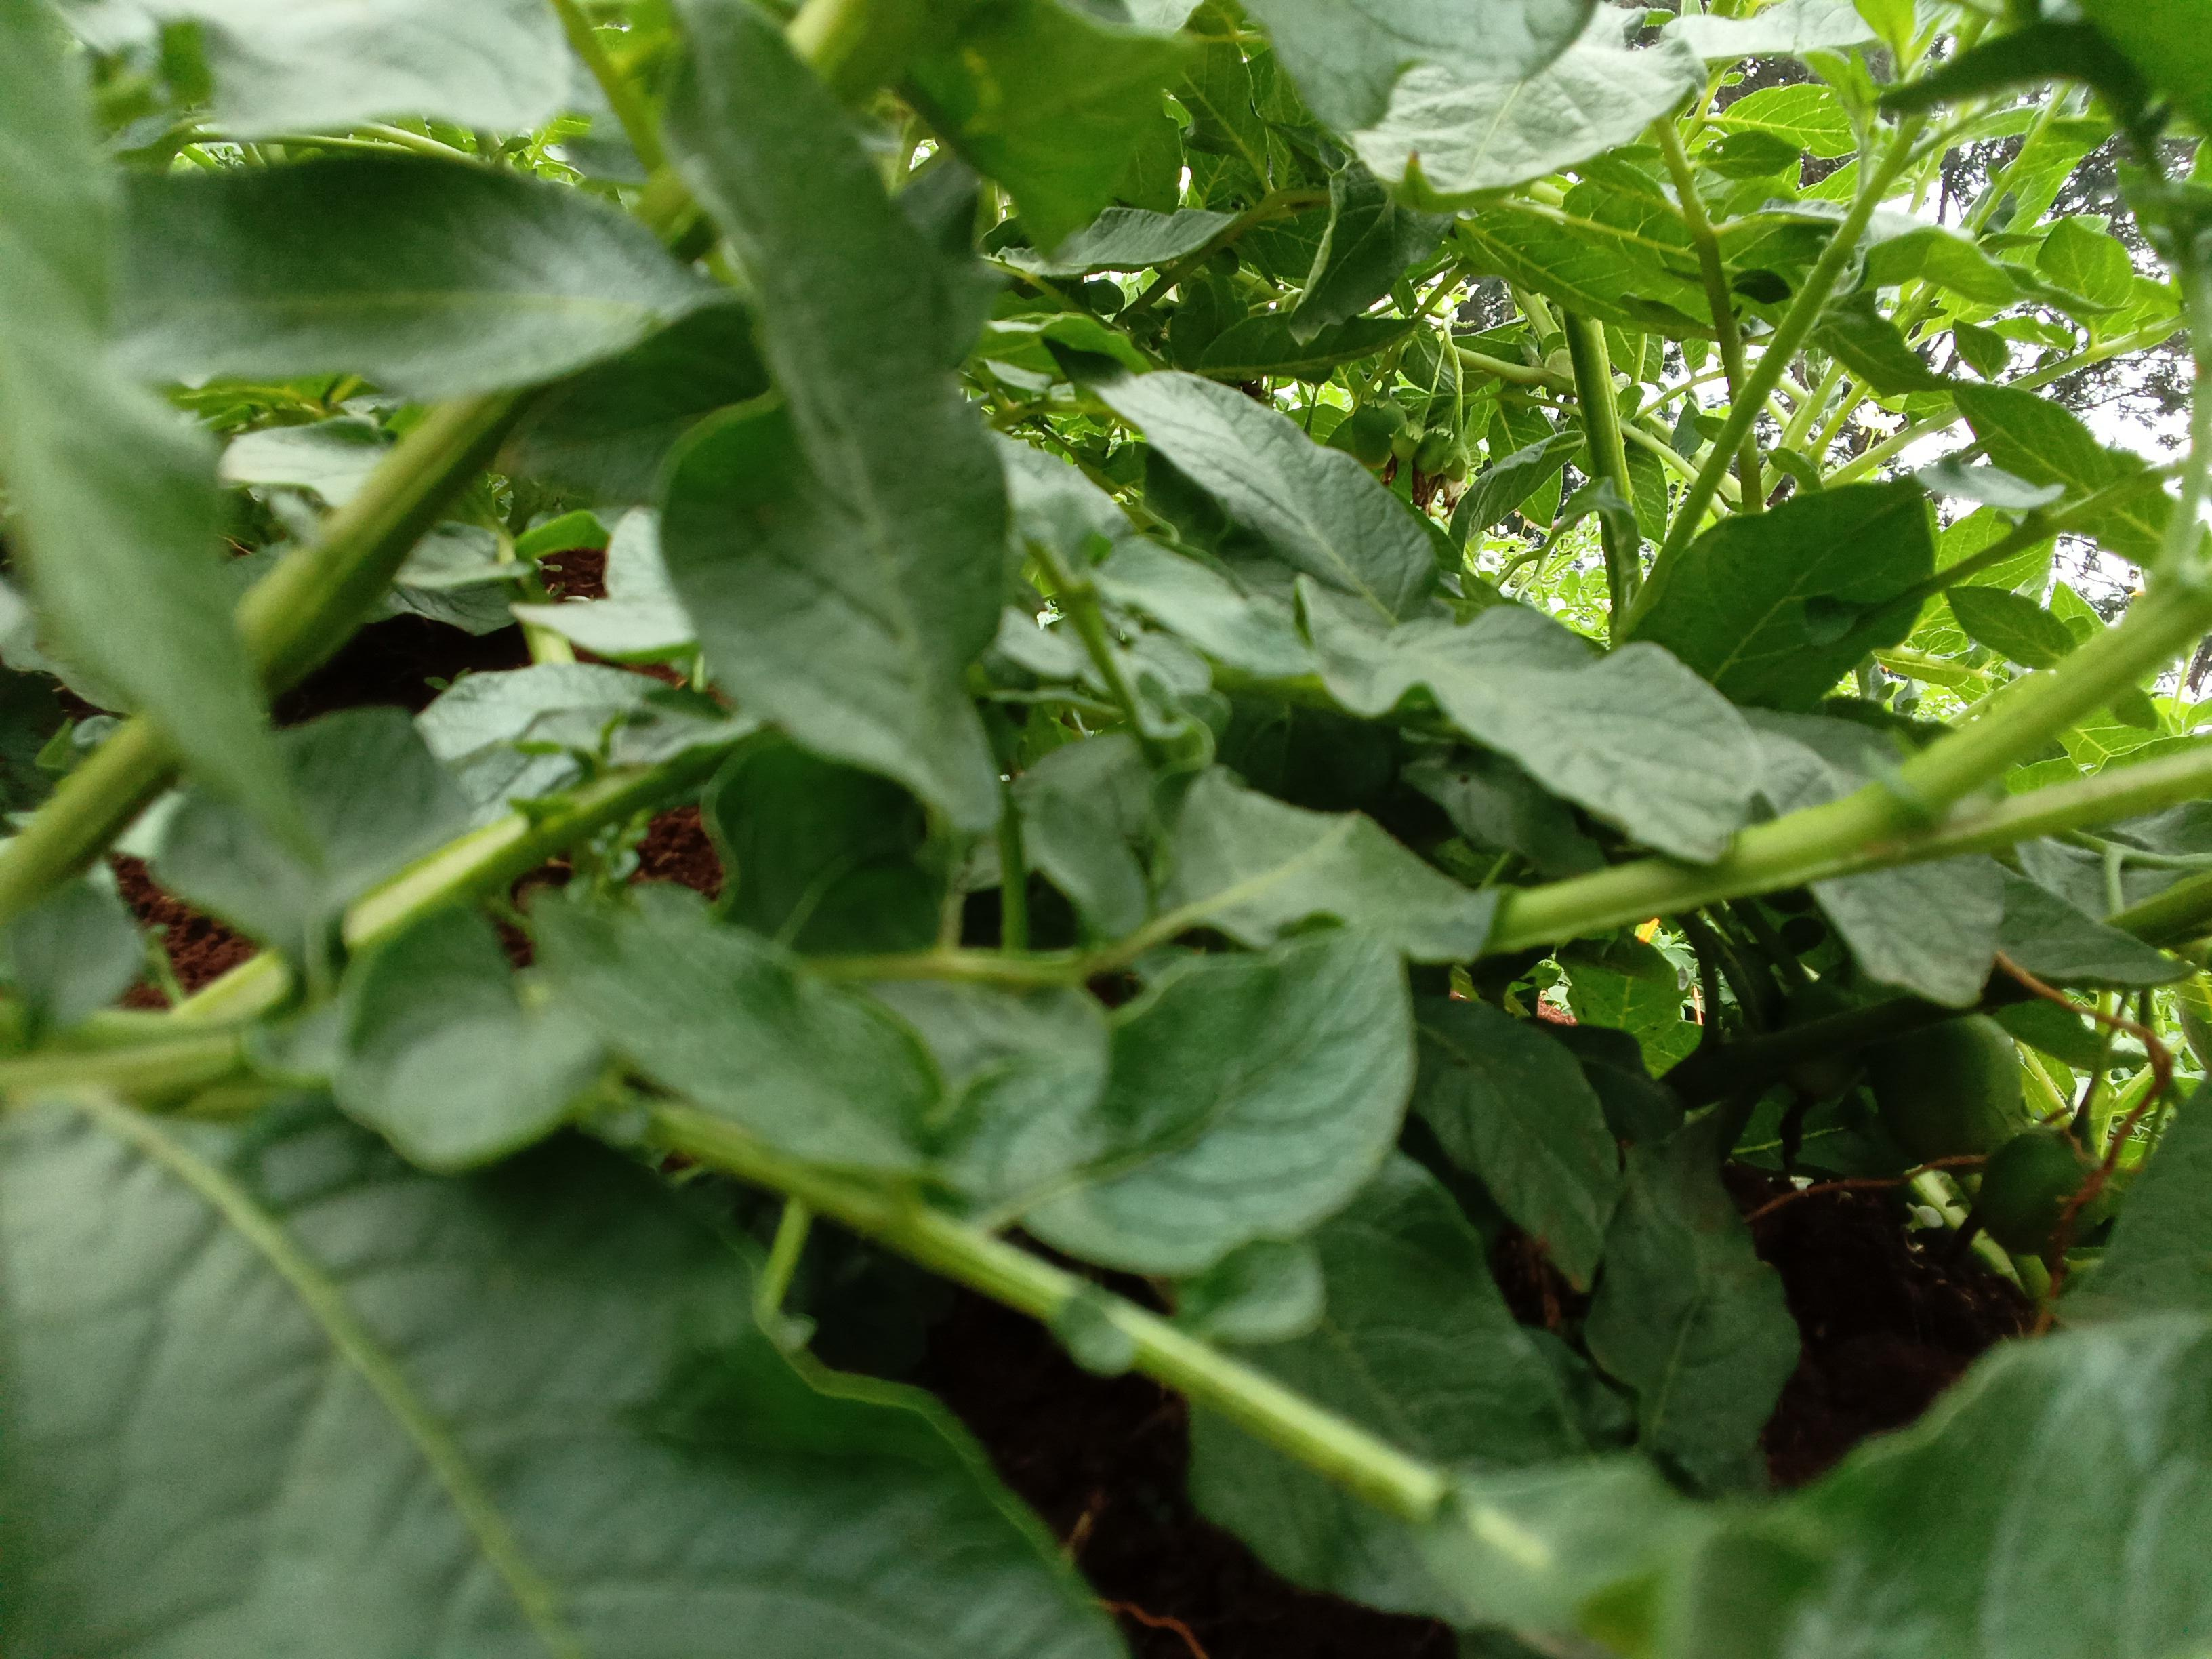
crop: potato
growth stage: flowering
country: Kenya
